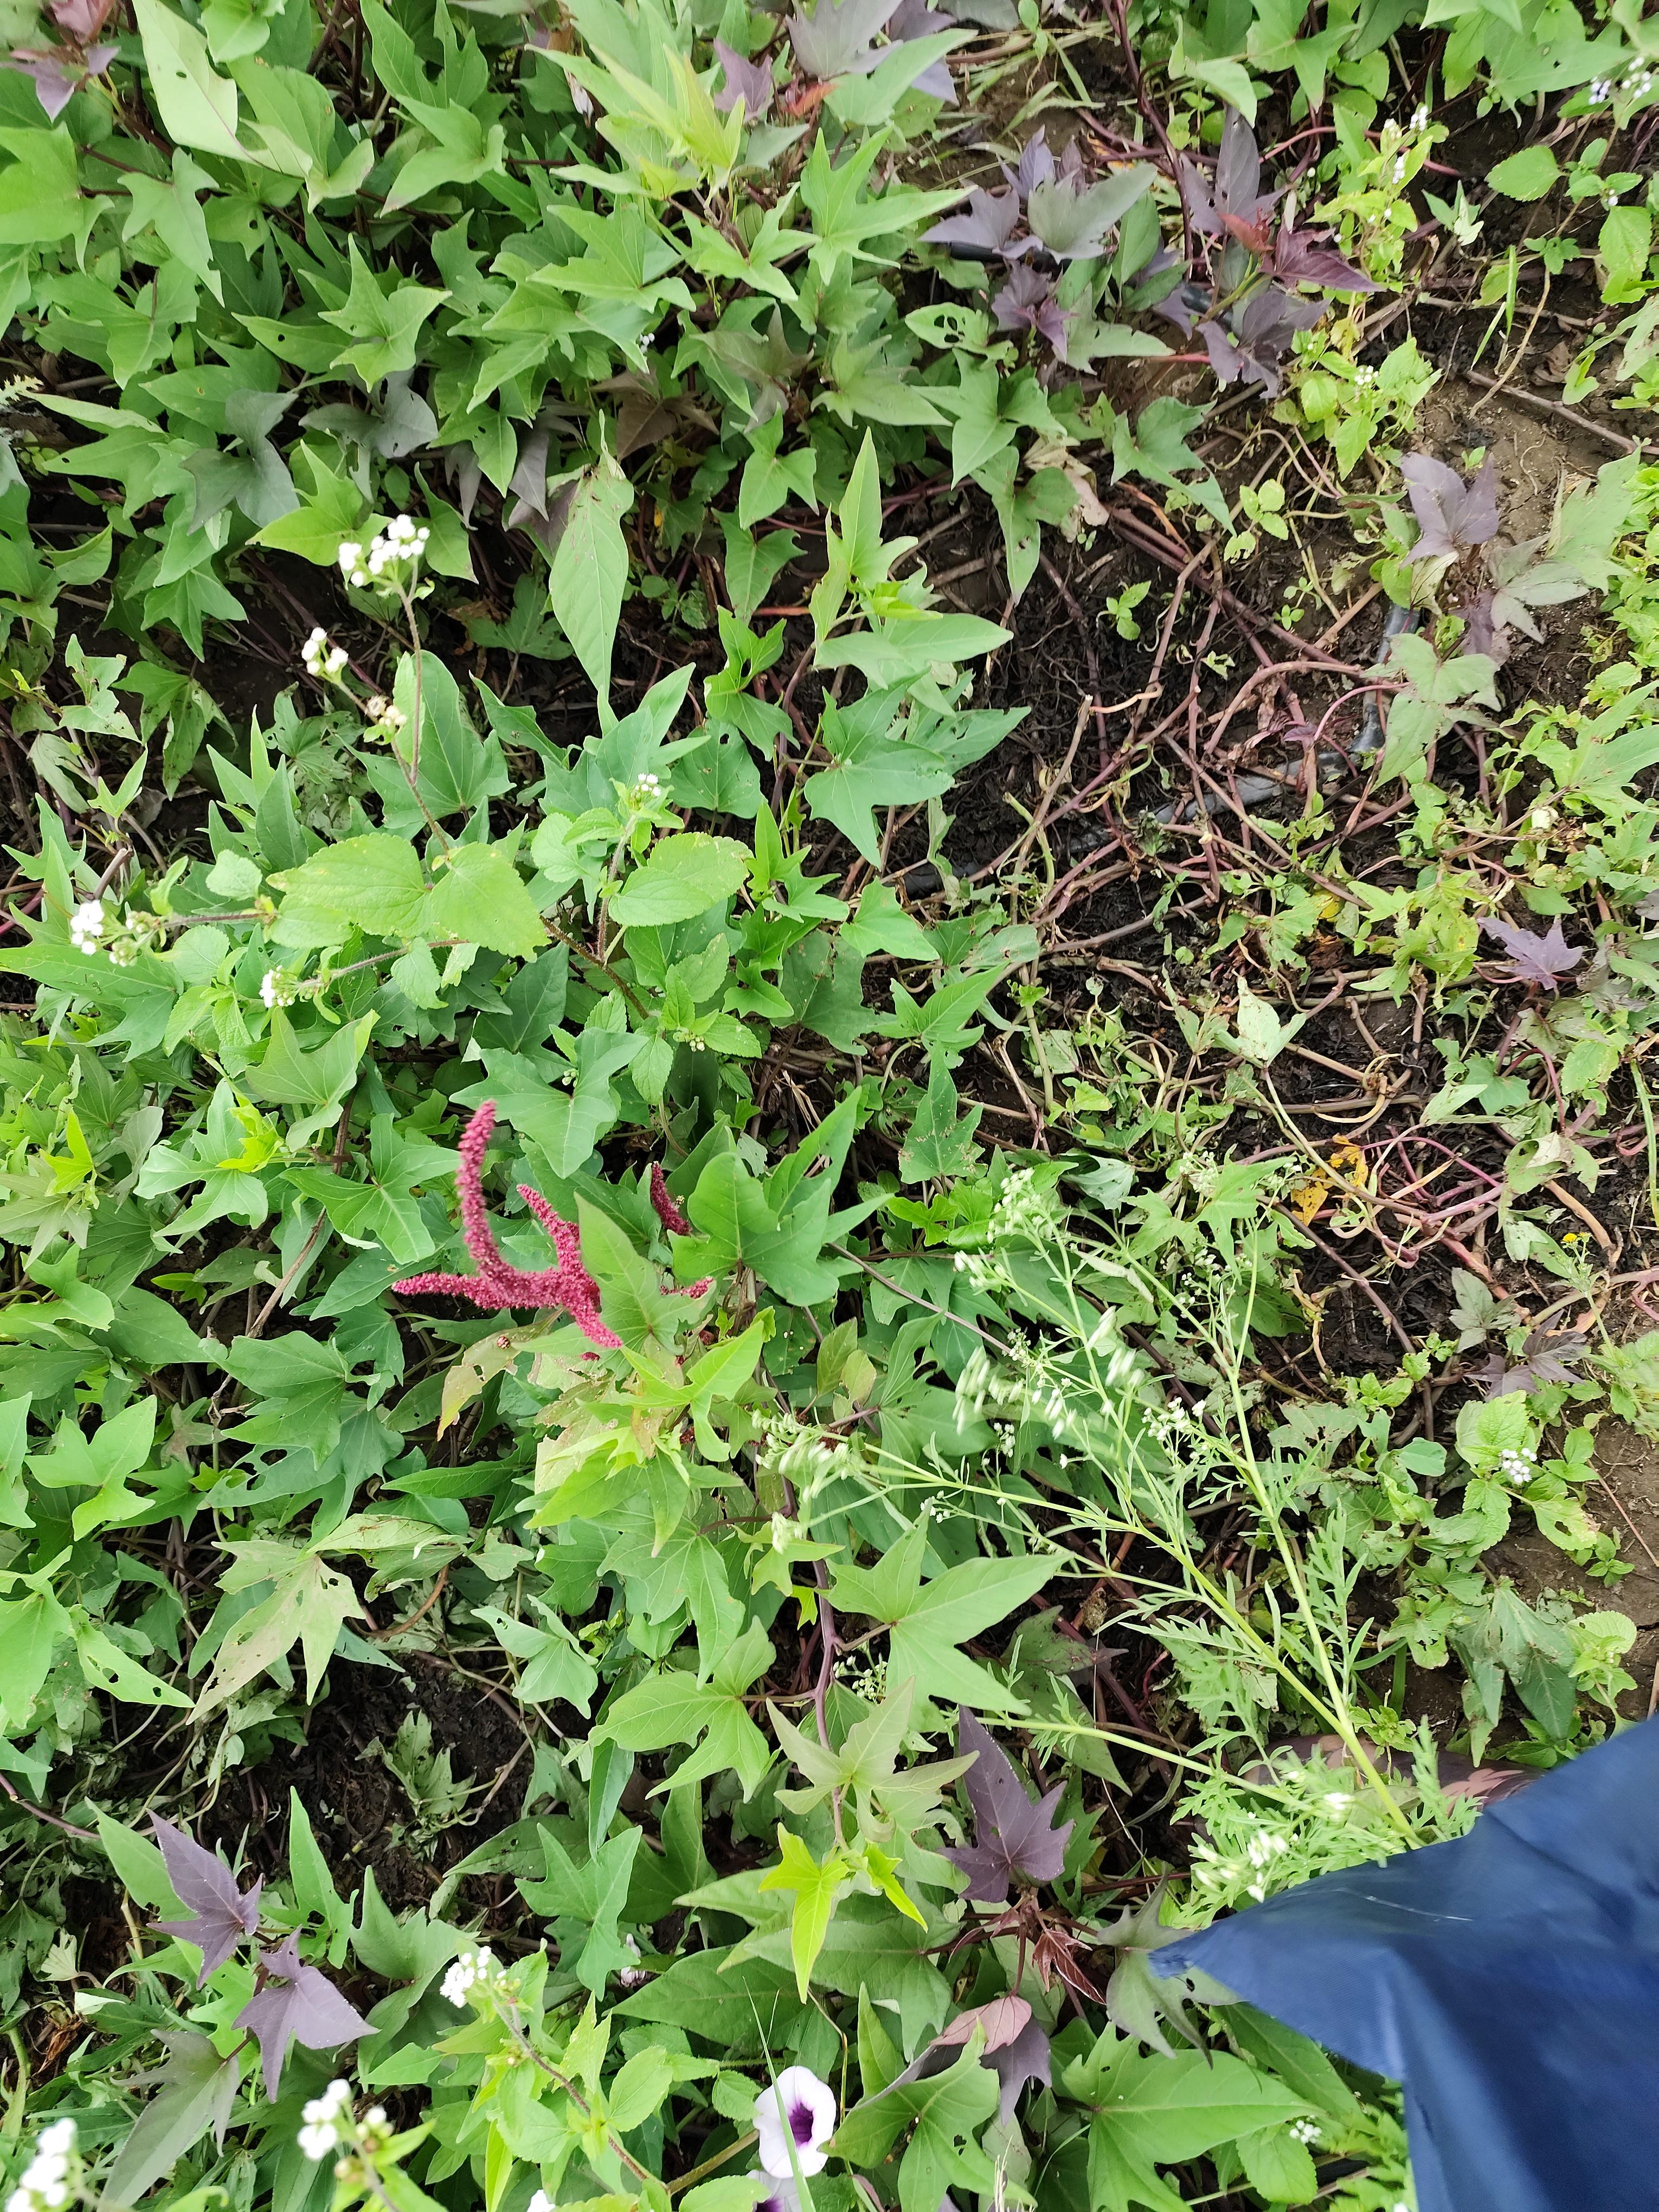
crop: pearl millet
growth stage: filling grain
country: Tanzania
